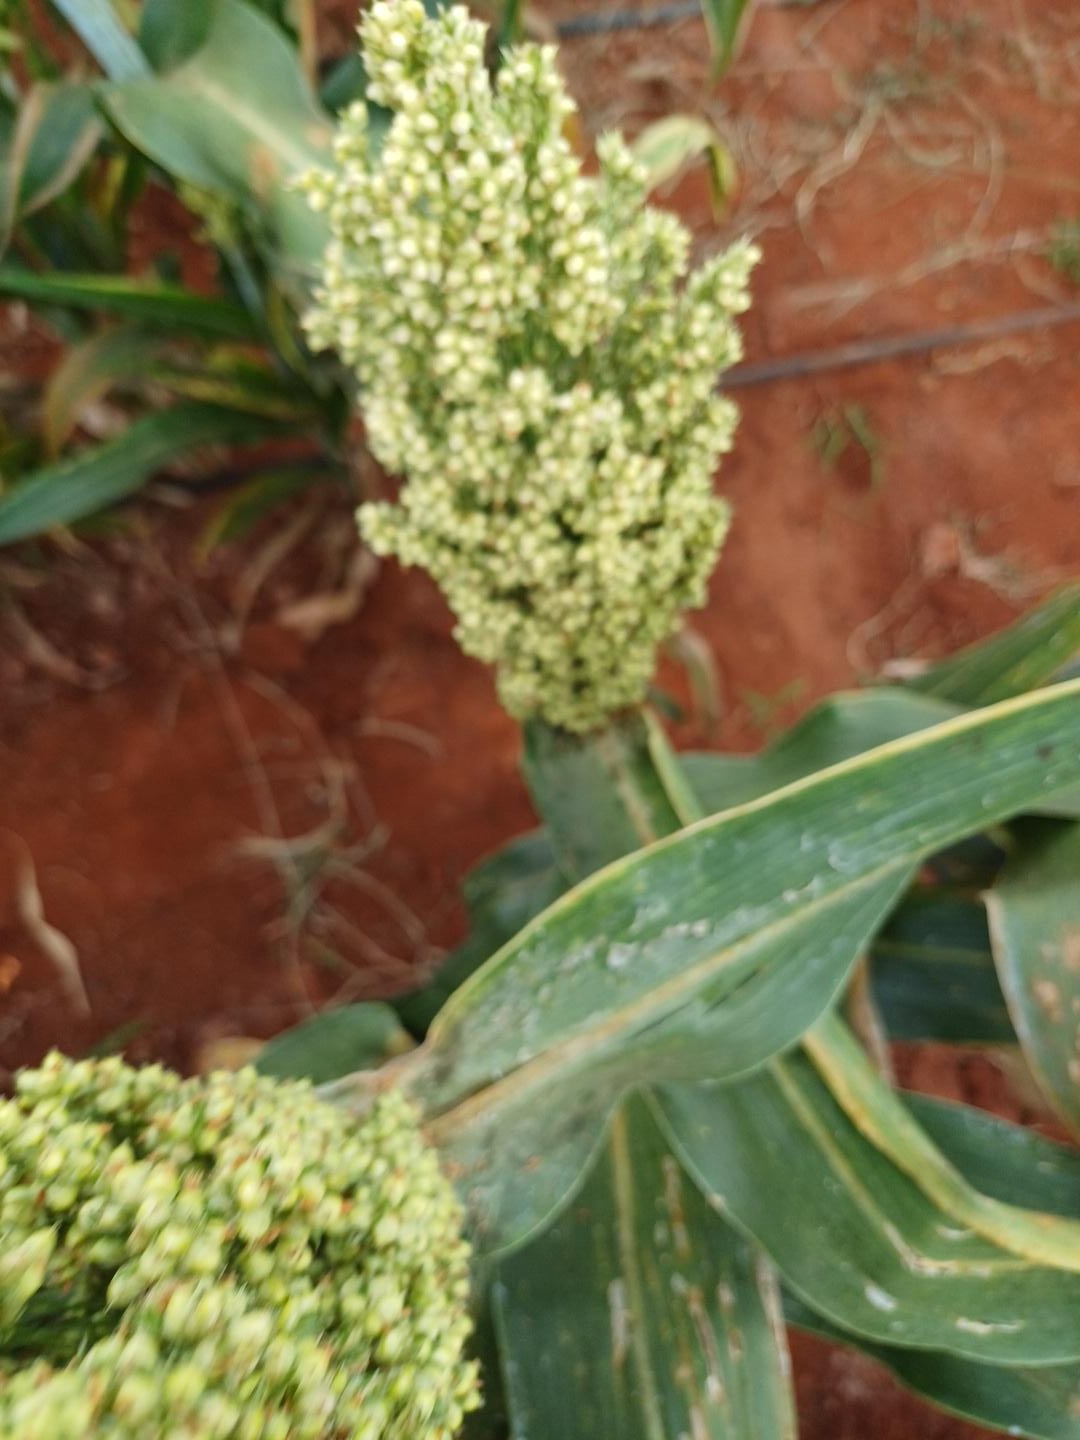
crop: sorghum
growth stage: filling grain
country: Kenya
